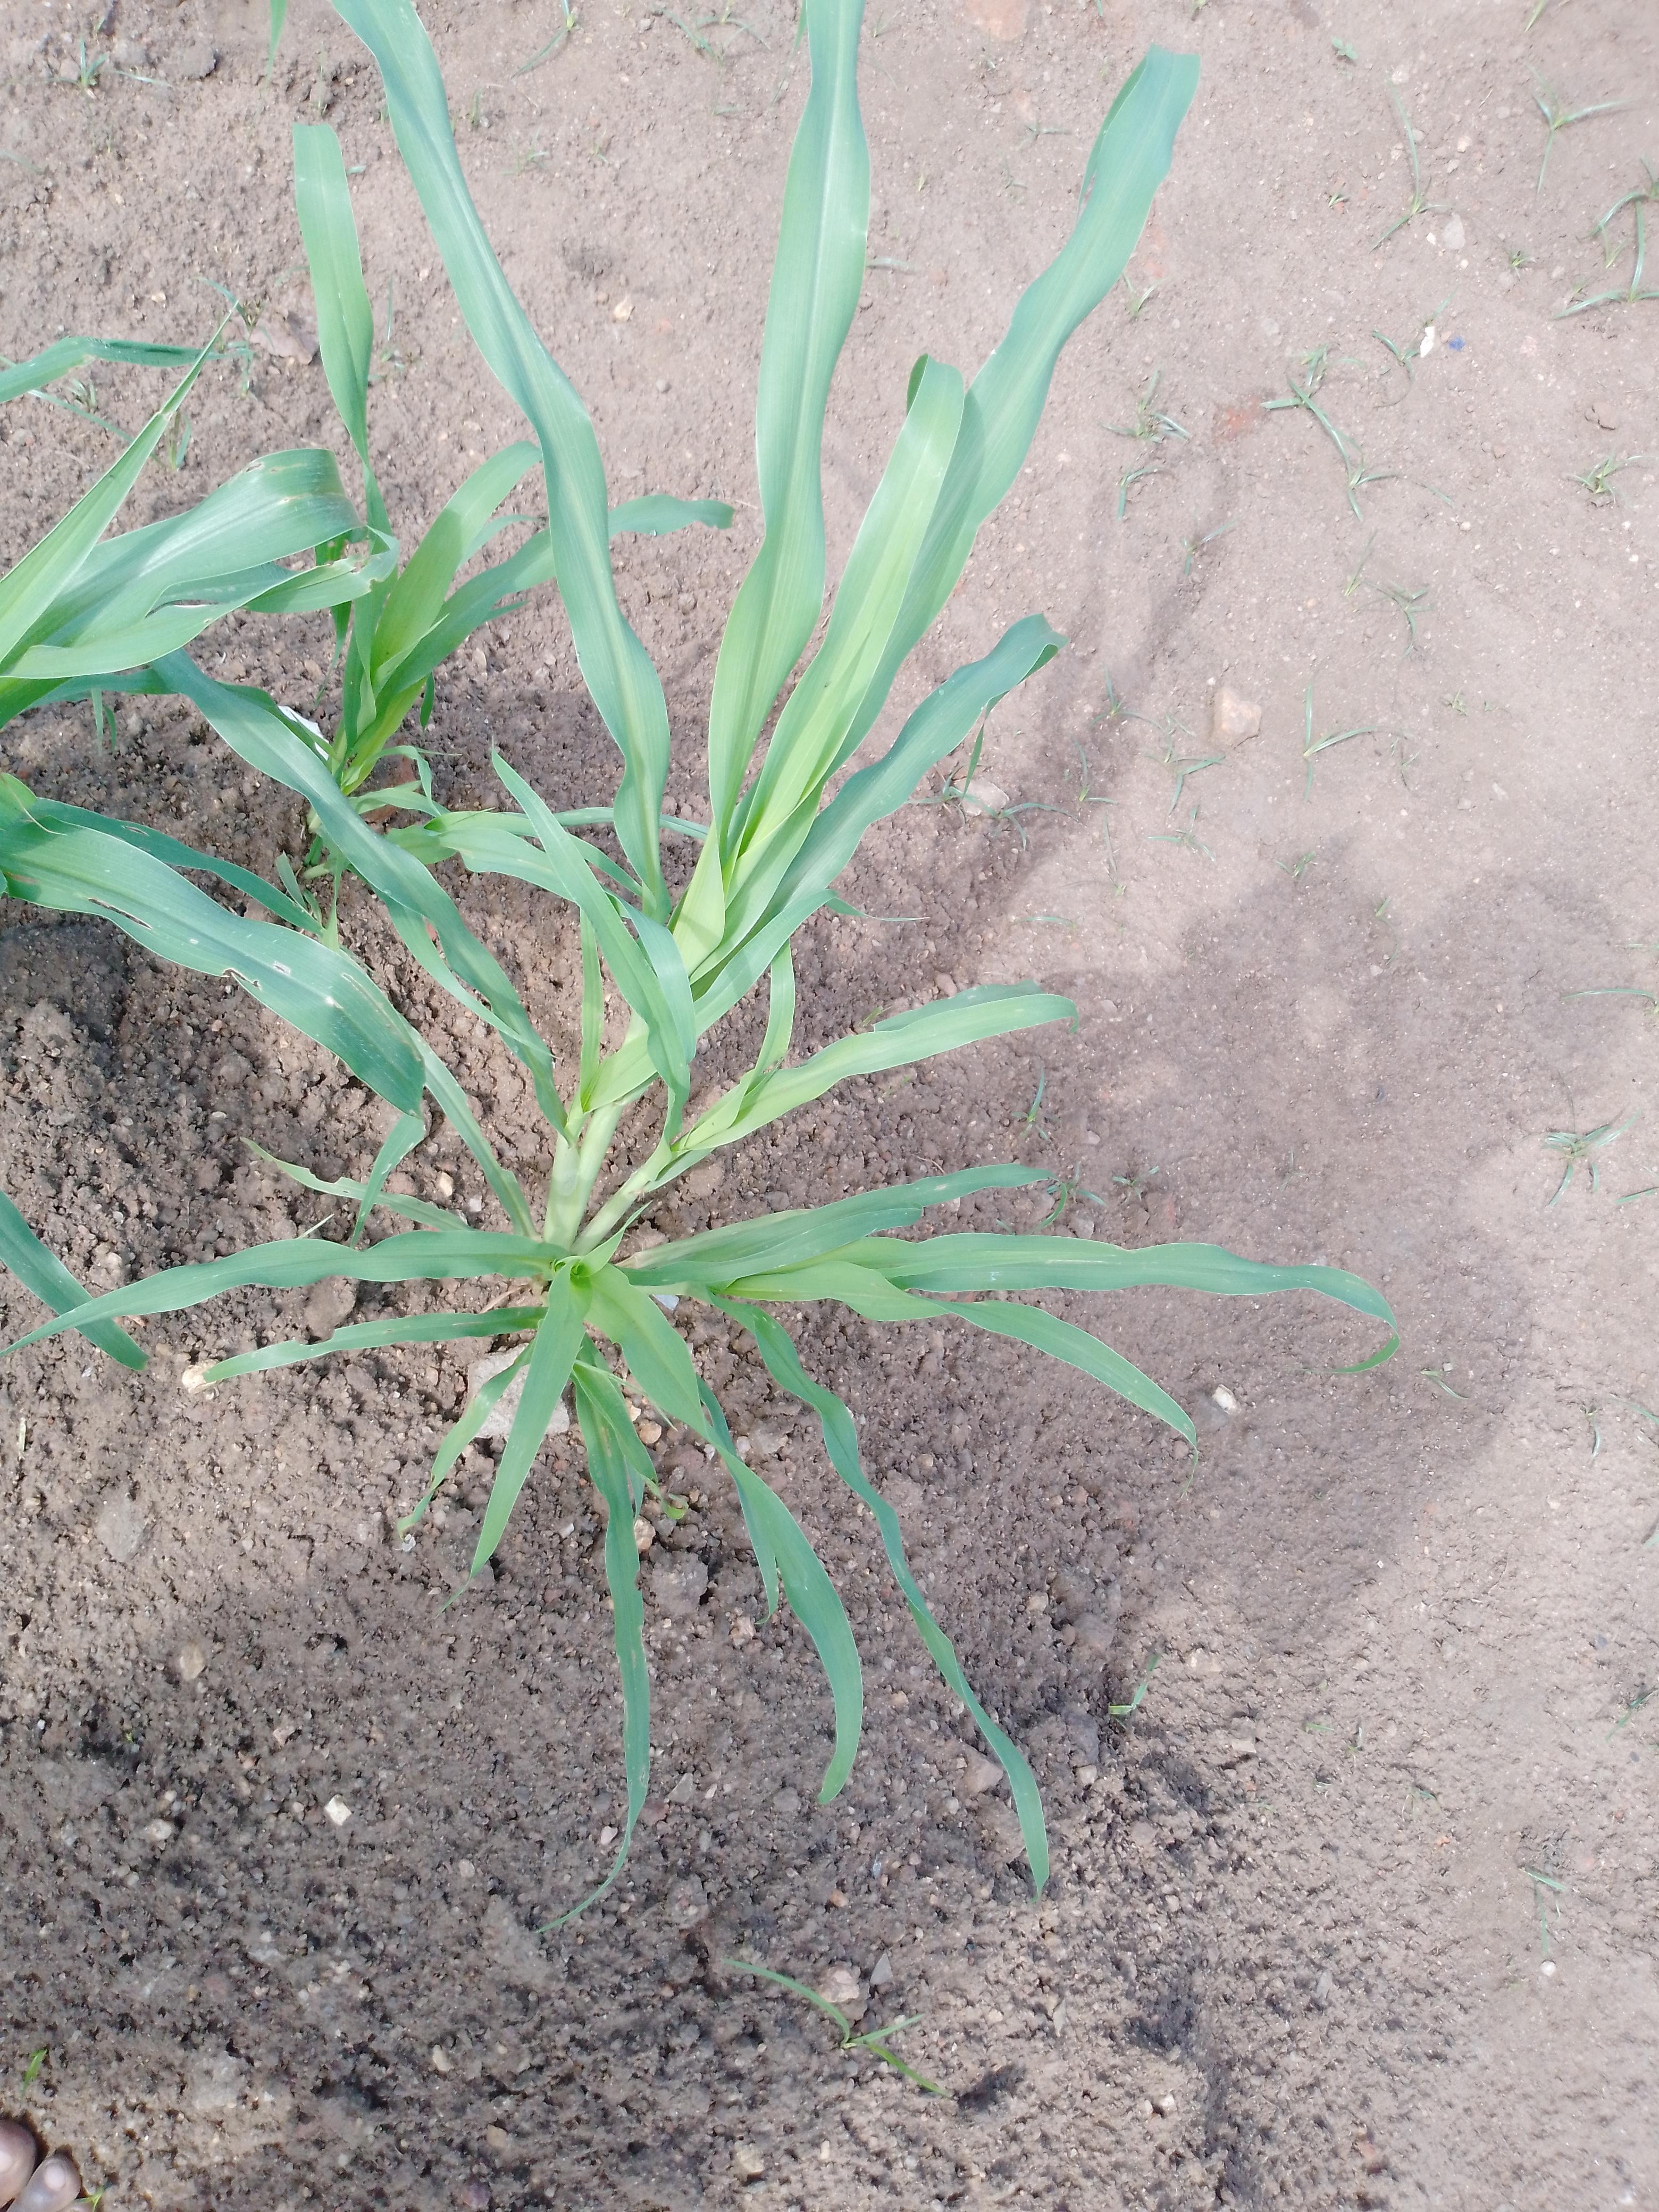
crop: pearl millet
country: Malawi
